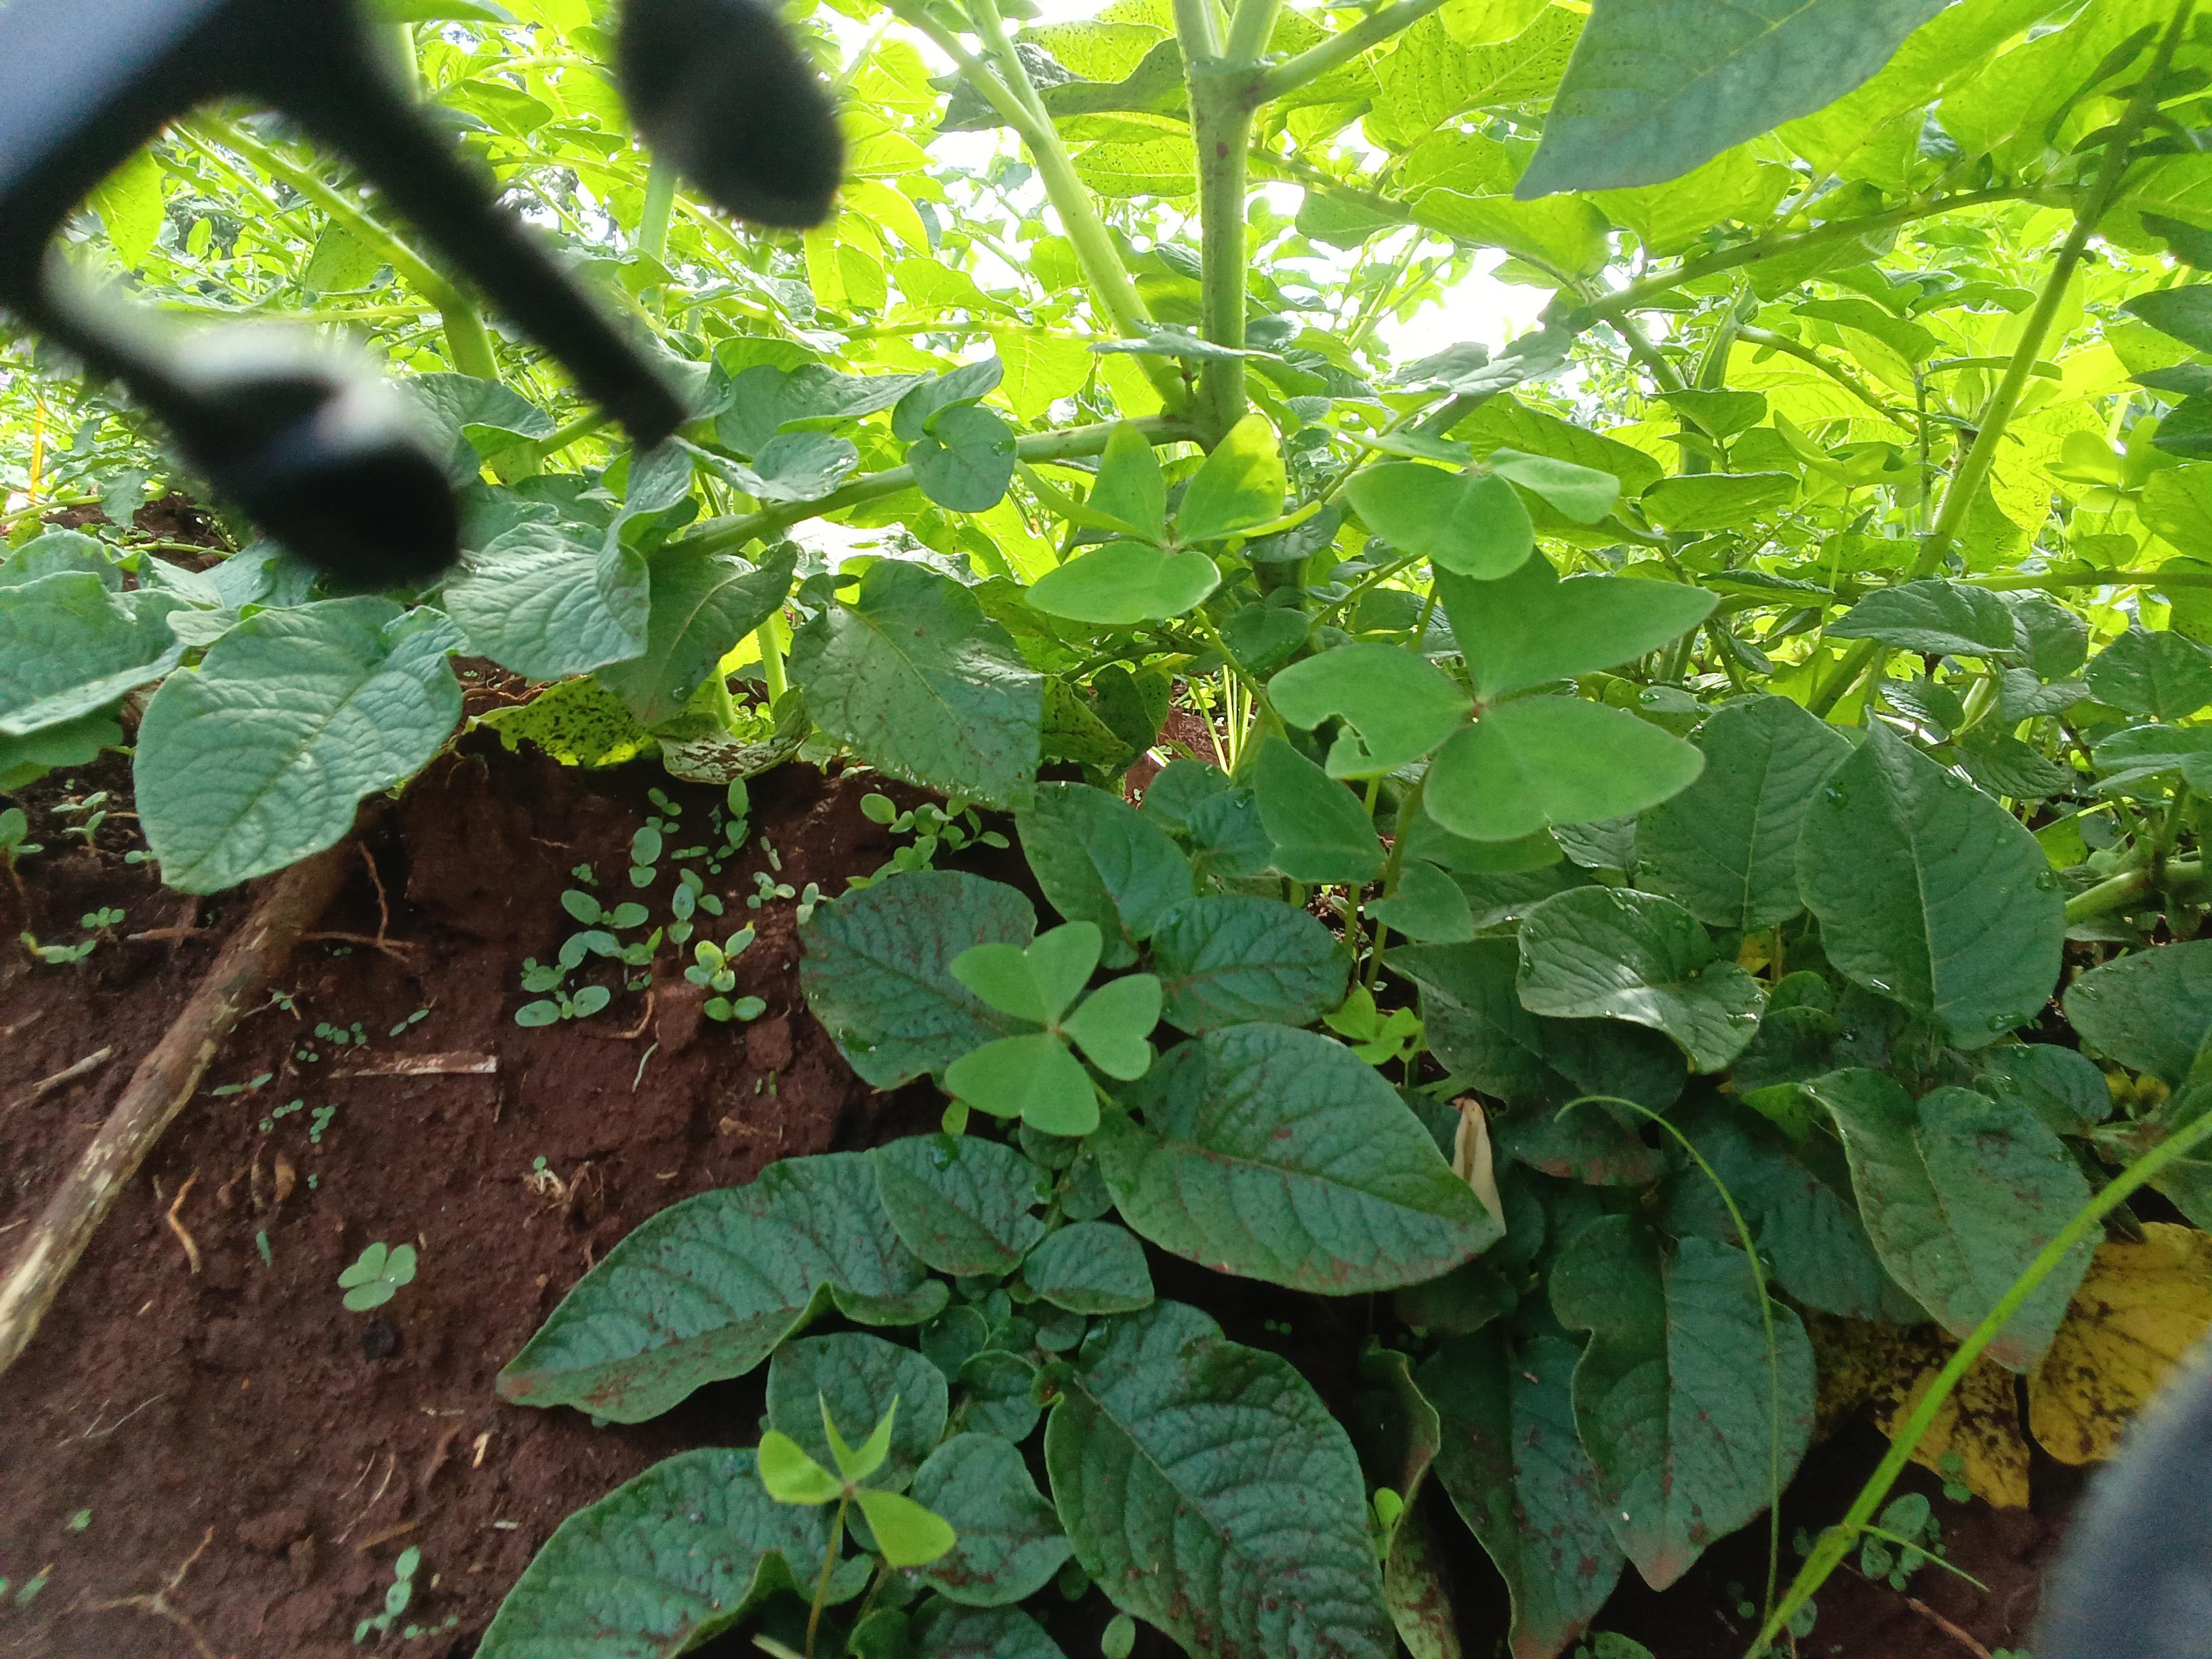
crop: potato
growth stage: flowering
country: Kenya
